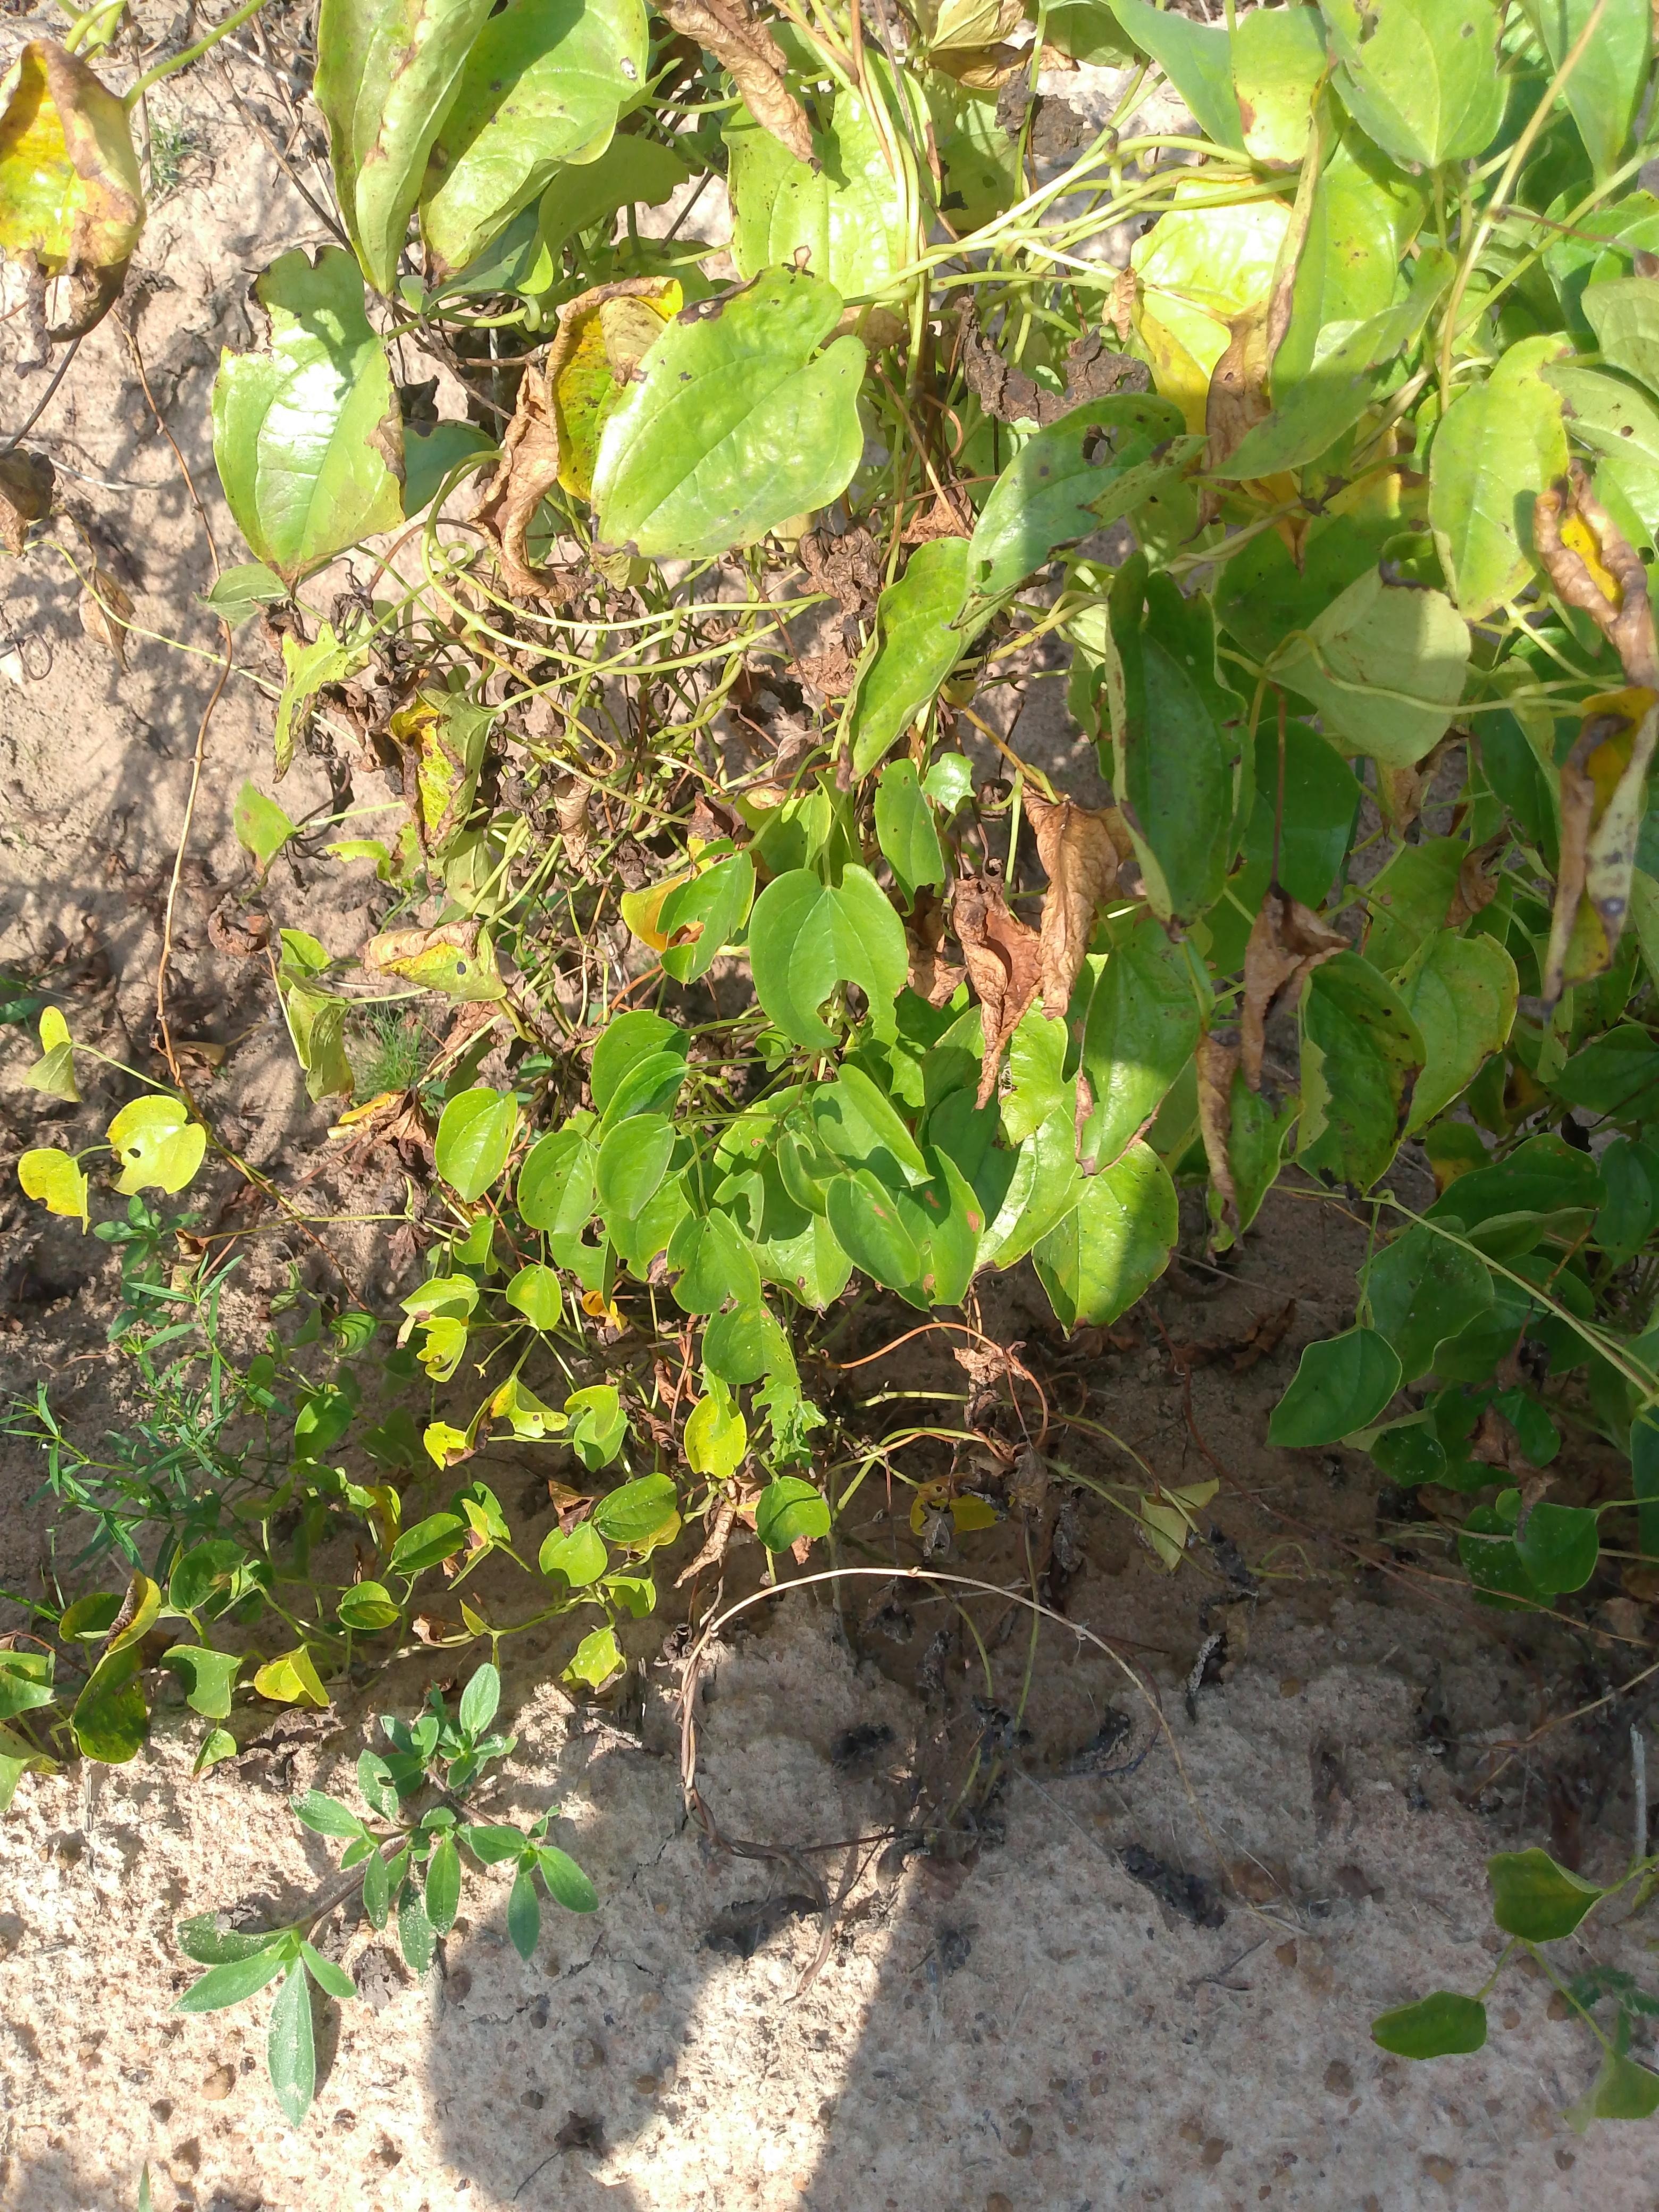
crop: yam
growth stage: maturity
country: Nigeria
